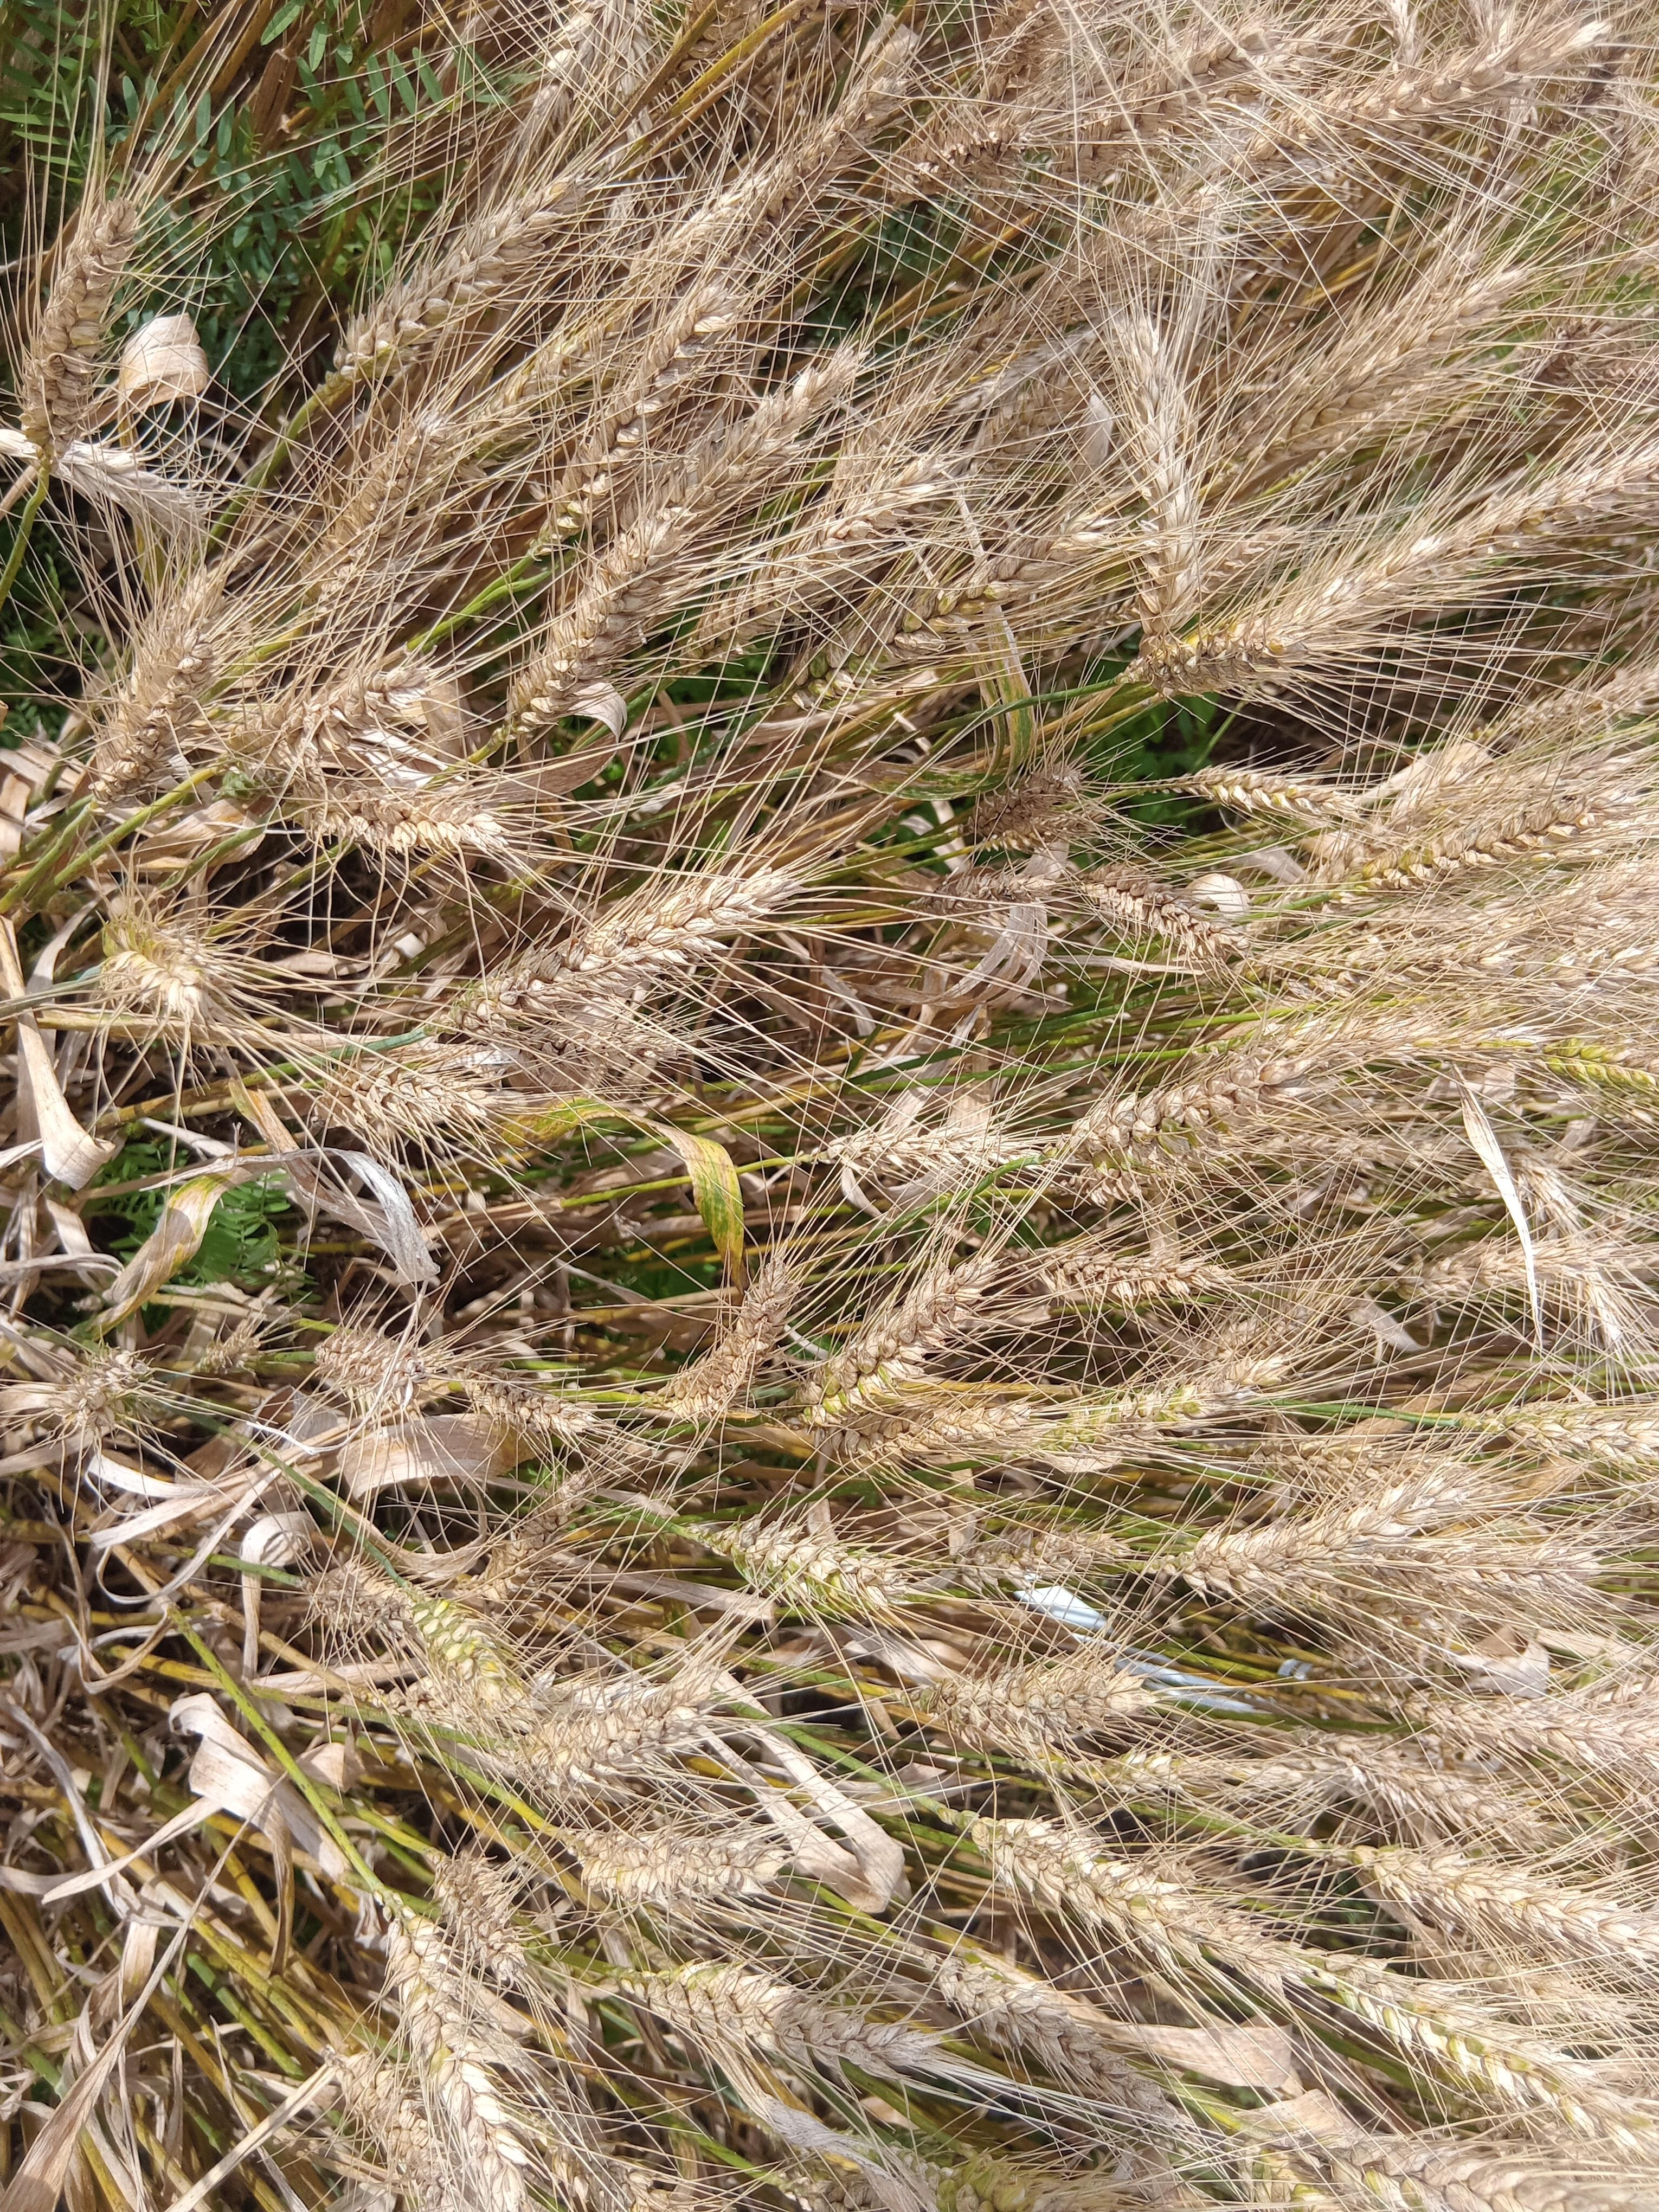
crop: wheat
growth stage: maturity
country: Kenya
